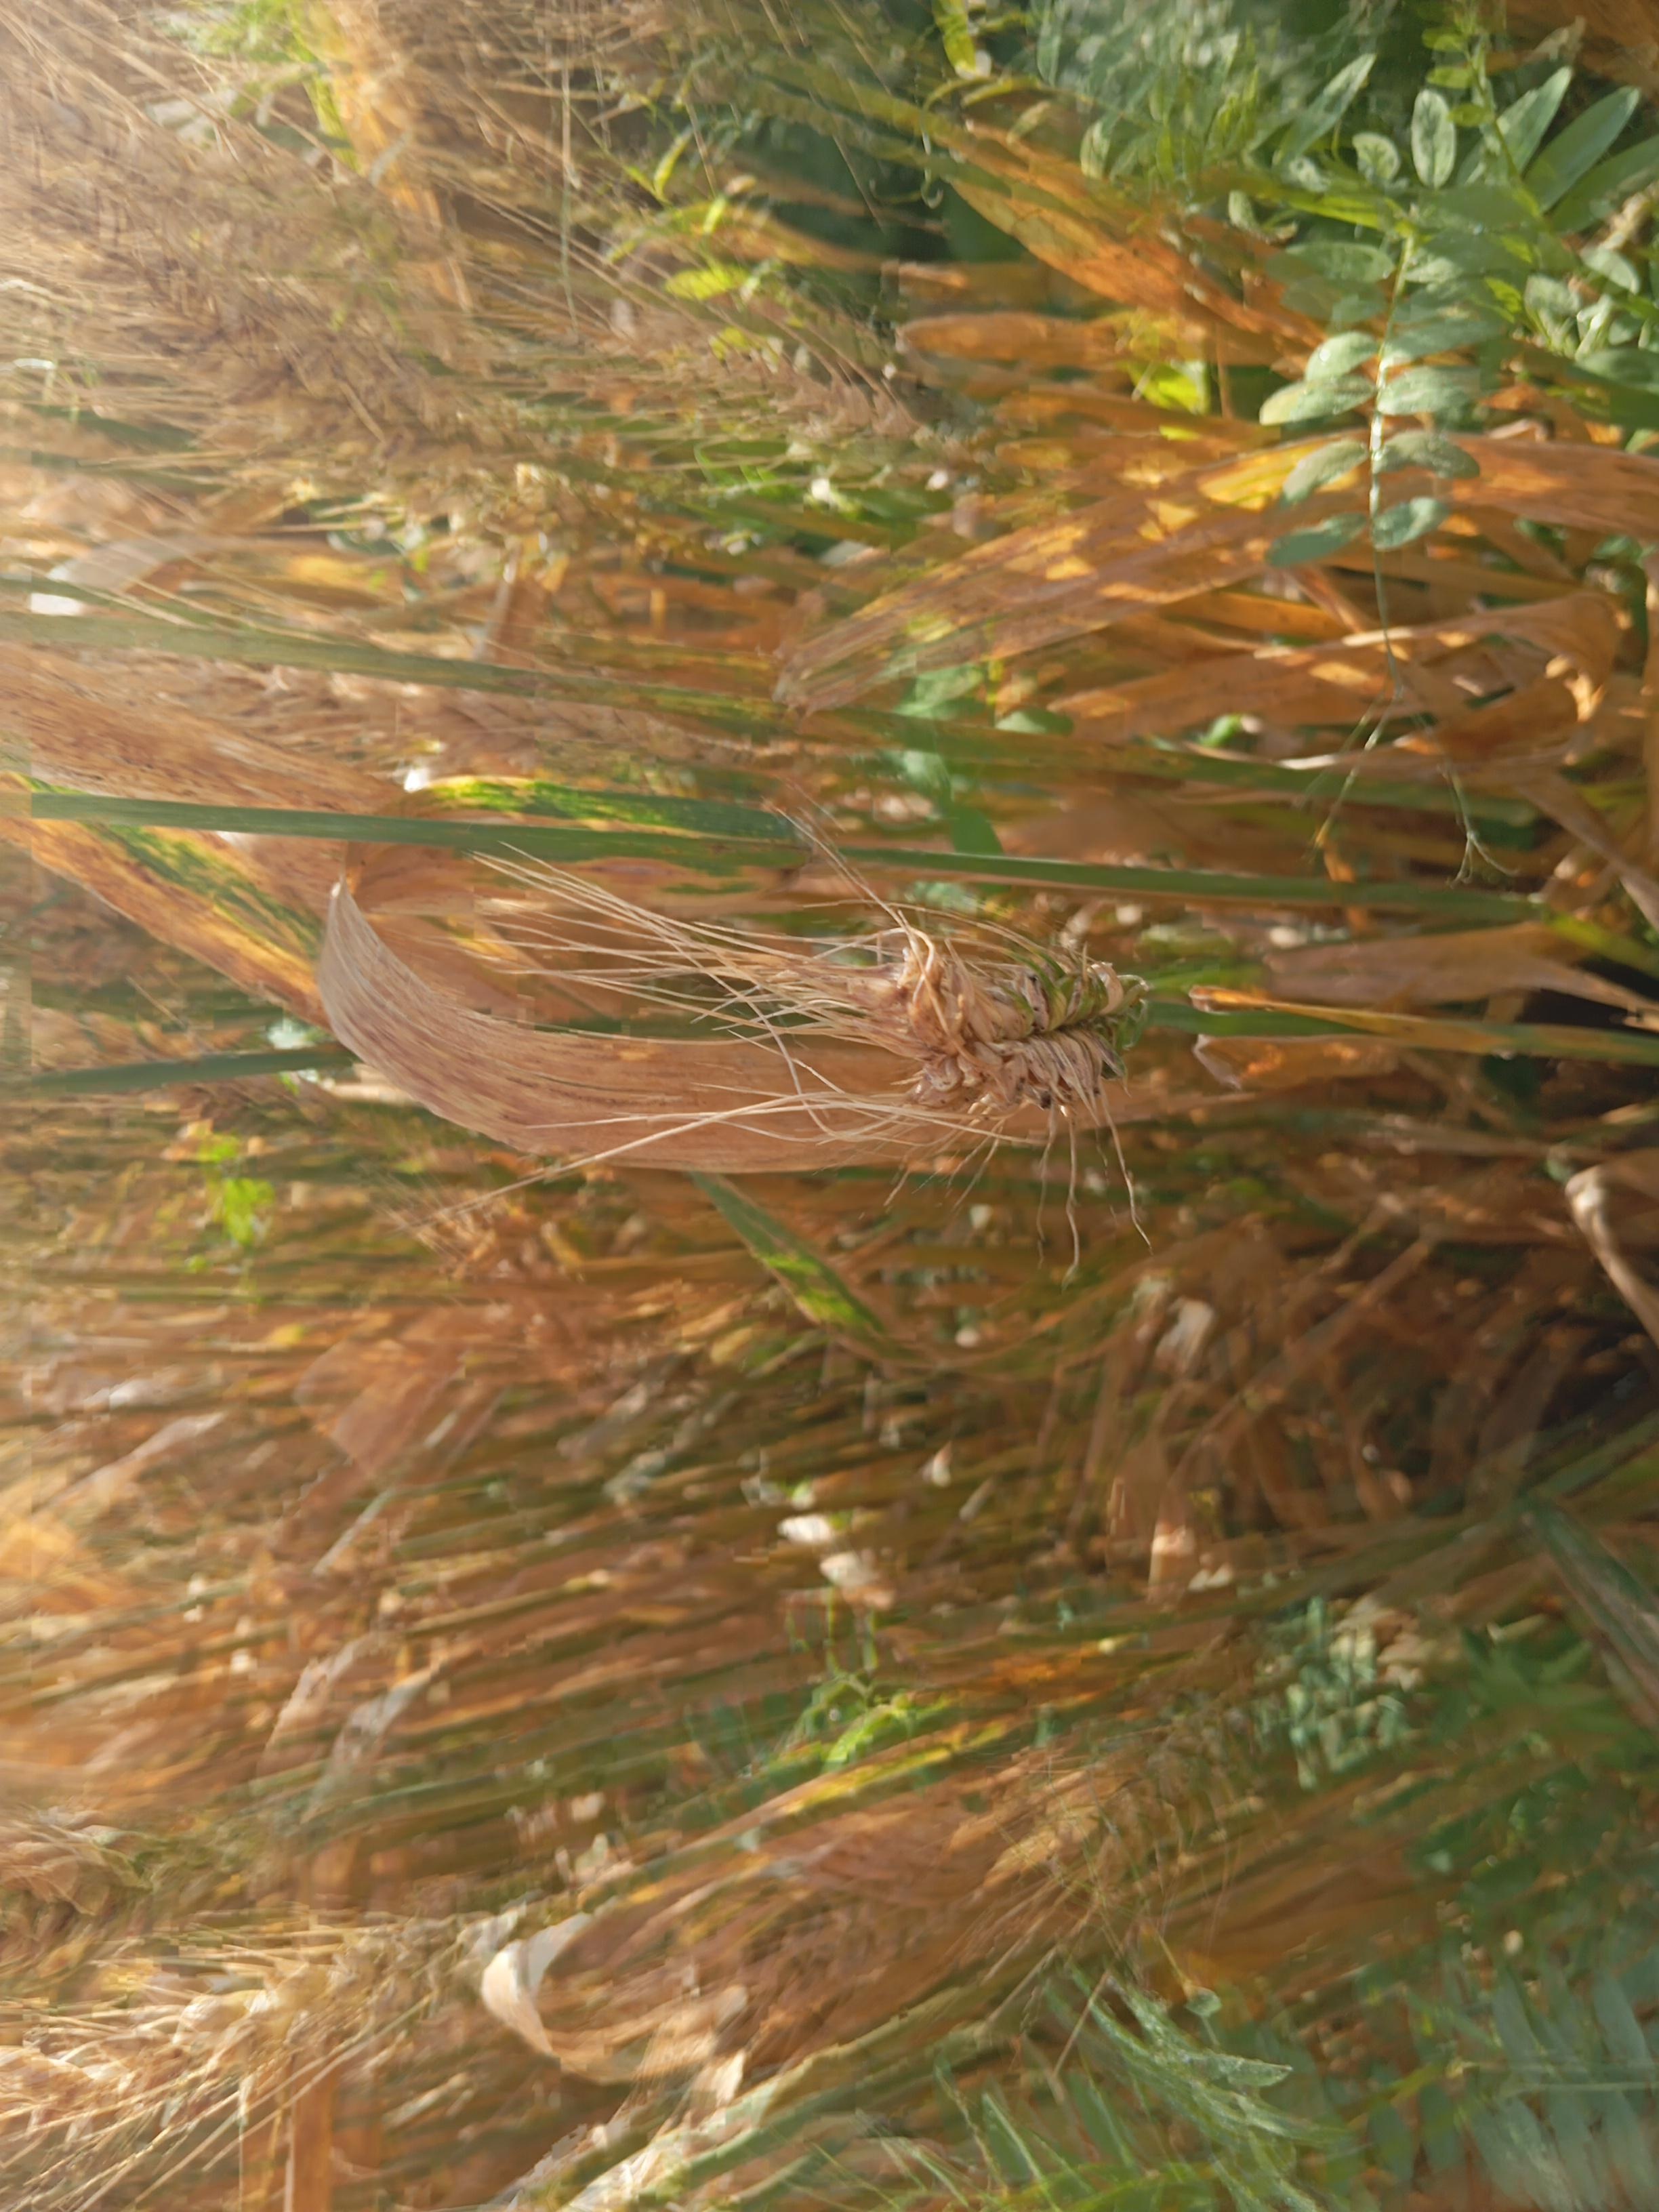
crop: wheat
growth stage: maturity
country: Kenya
